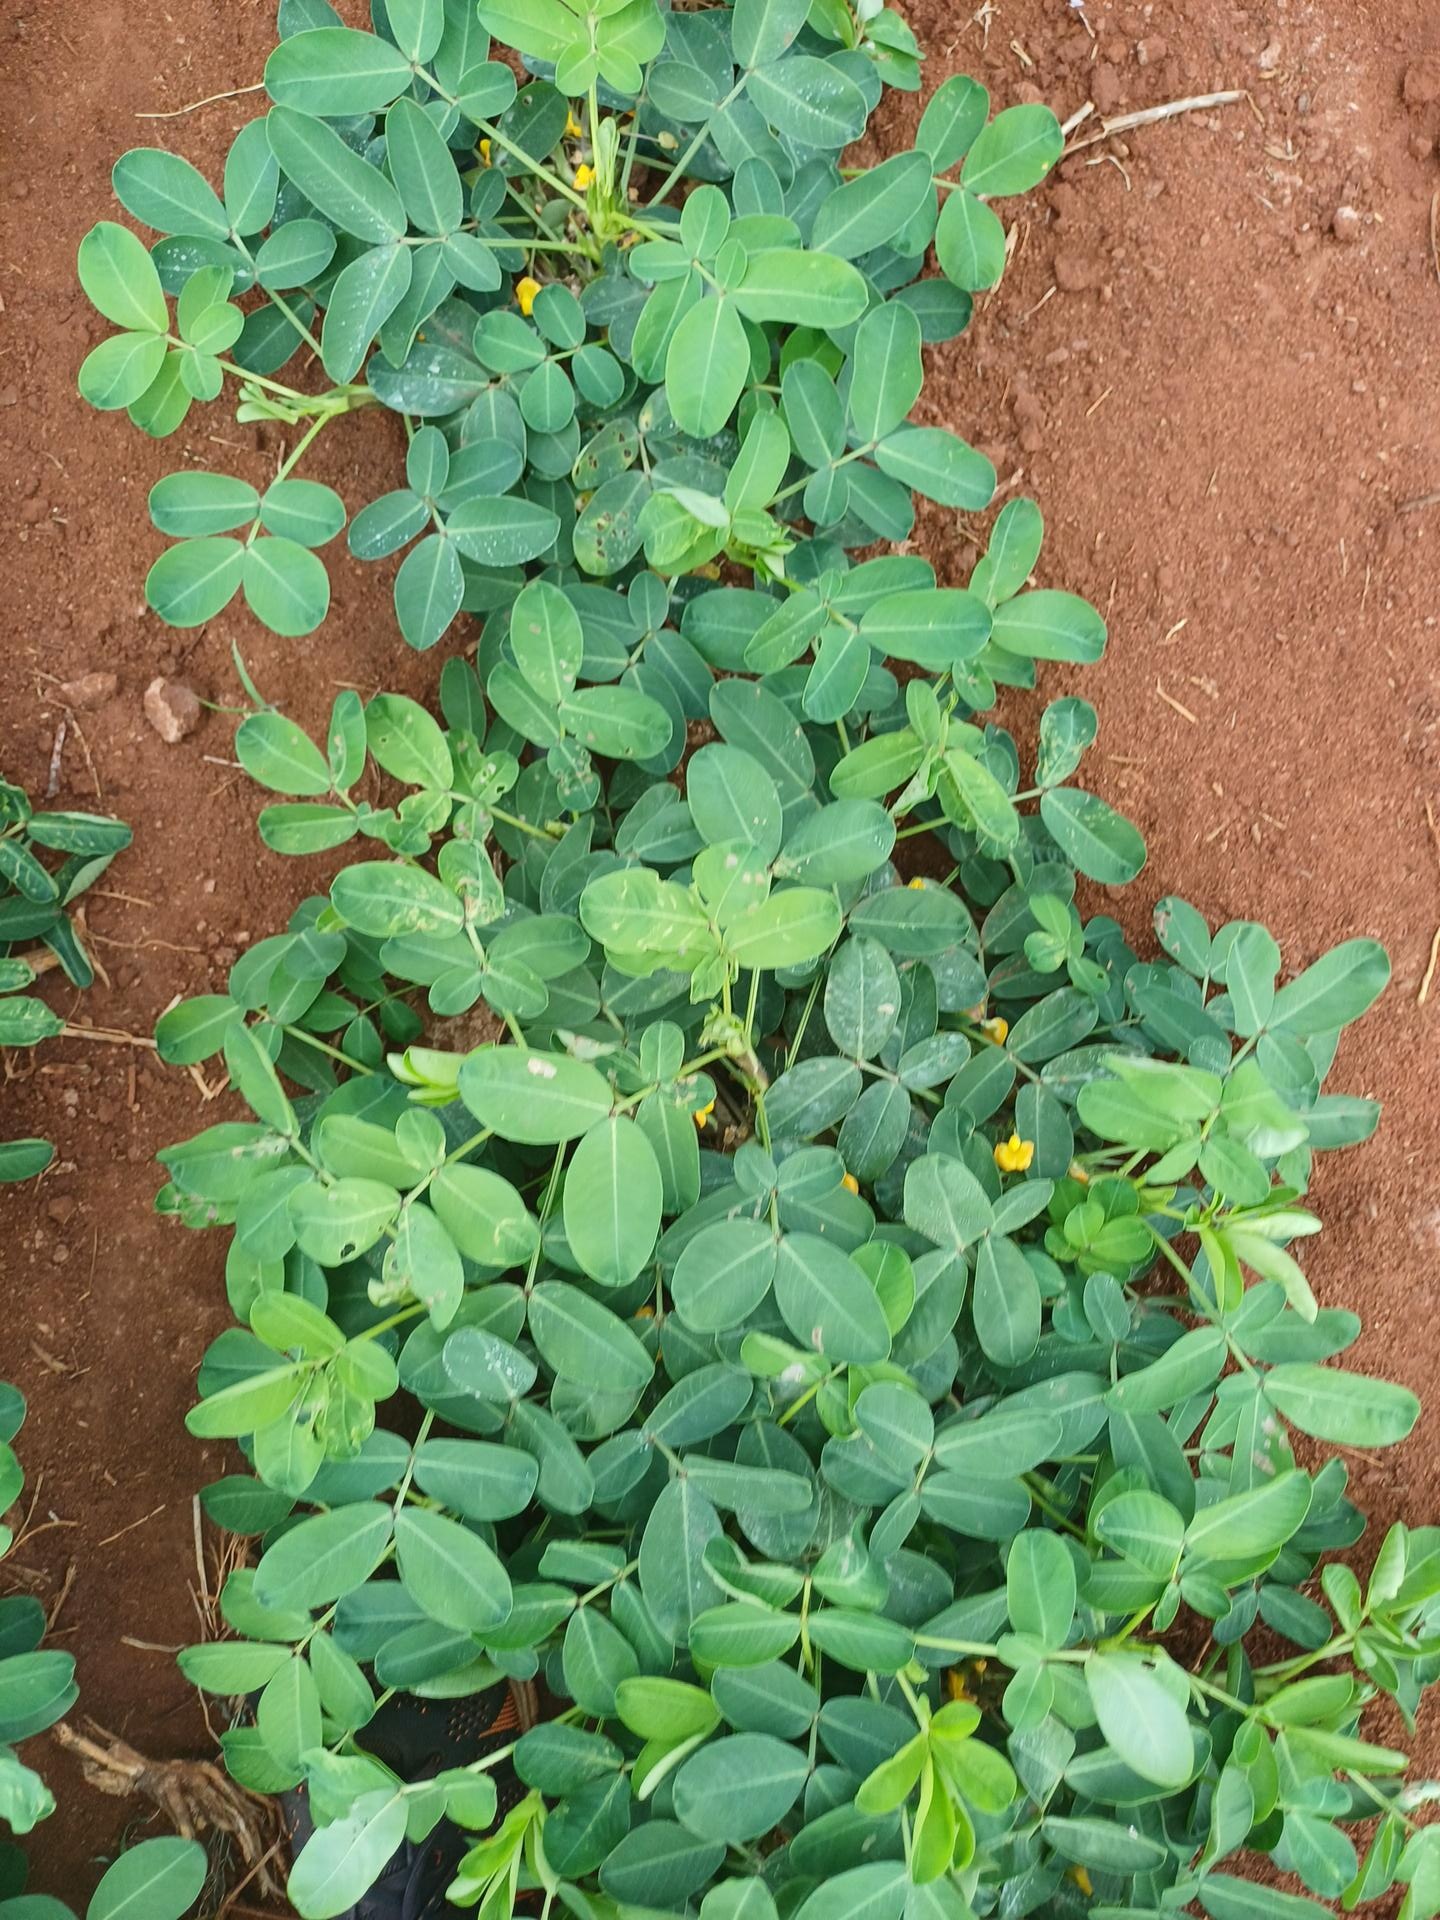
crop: groundnut
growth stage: flowering
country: Kenya
